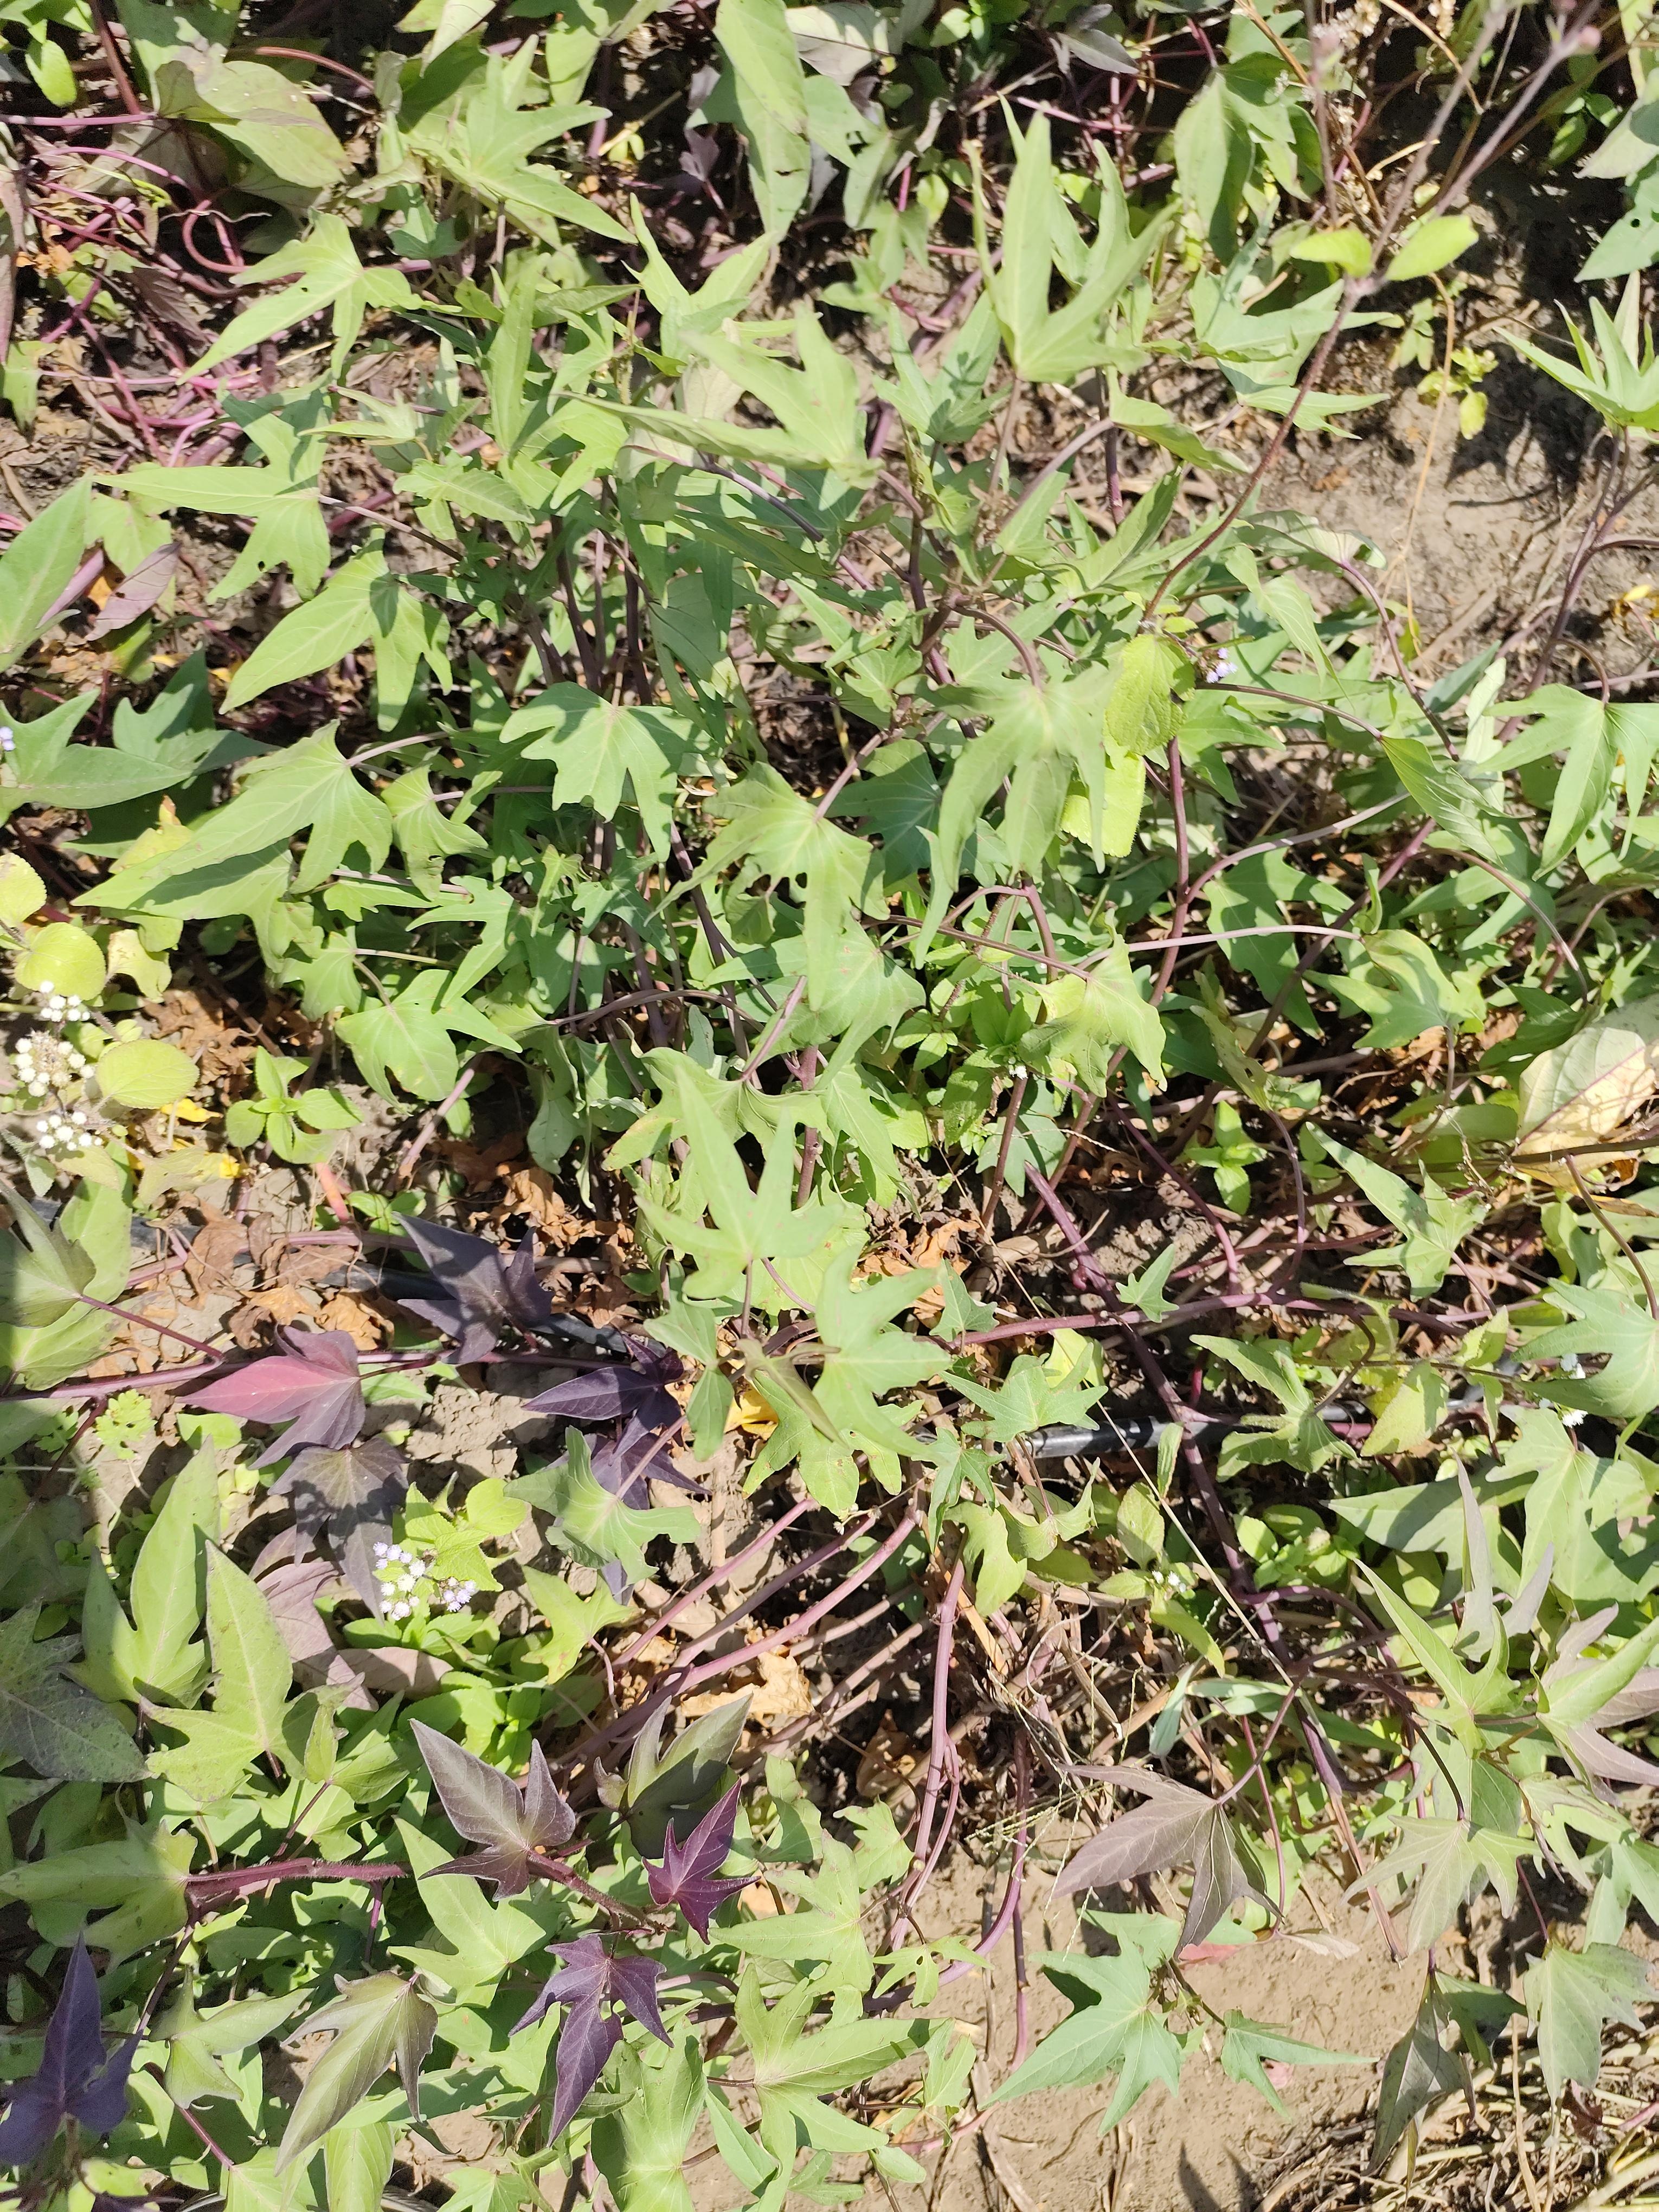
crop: sweet potato
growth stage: flowering
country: Tanzania
